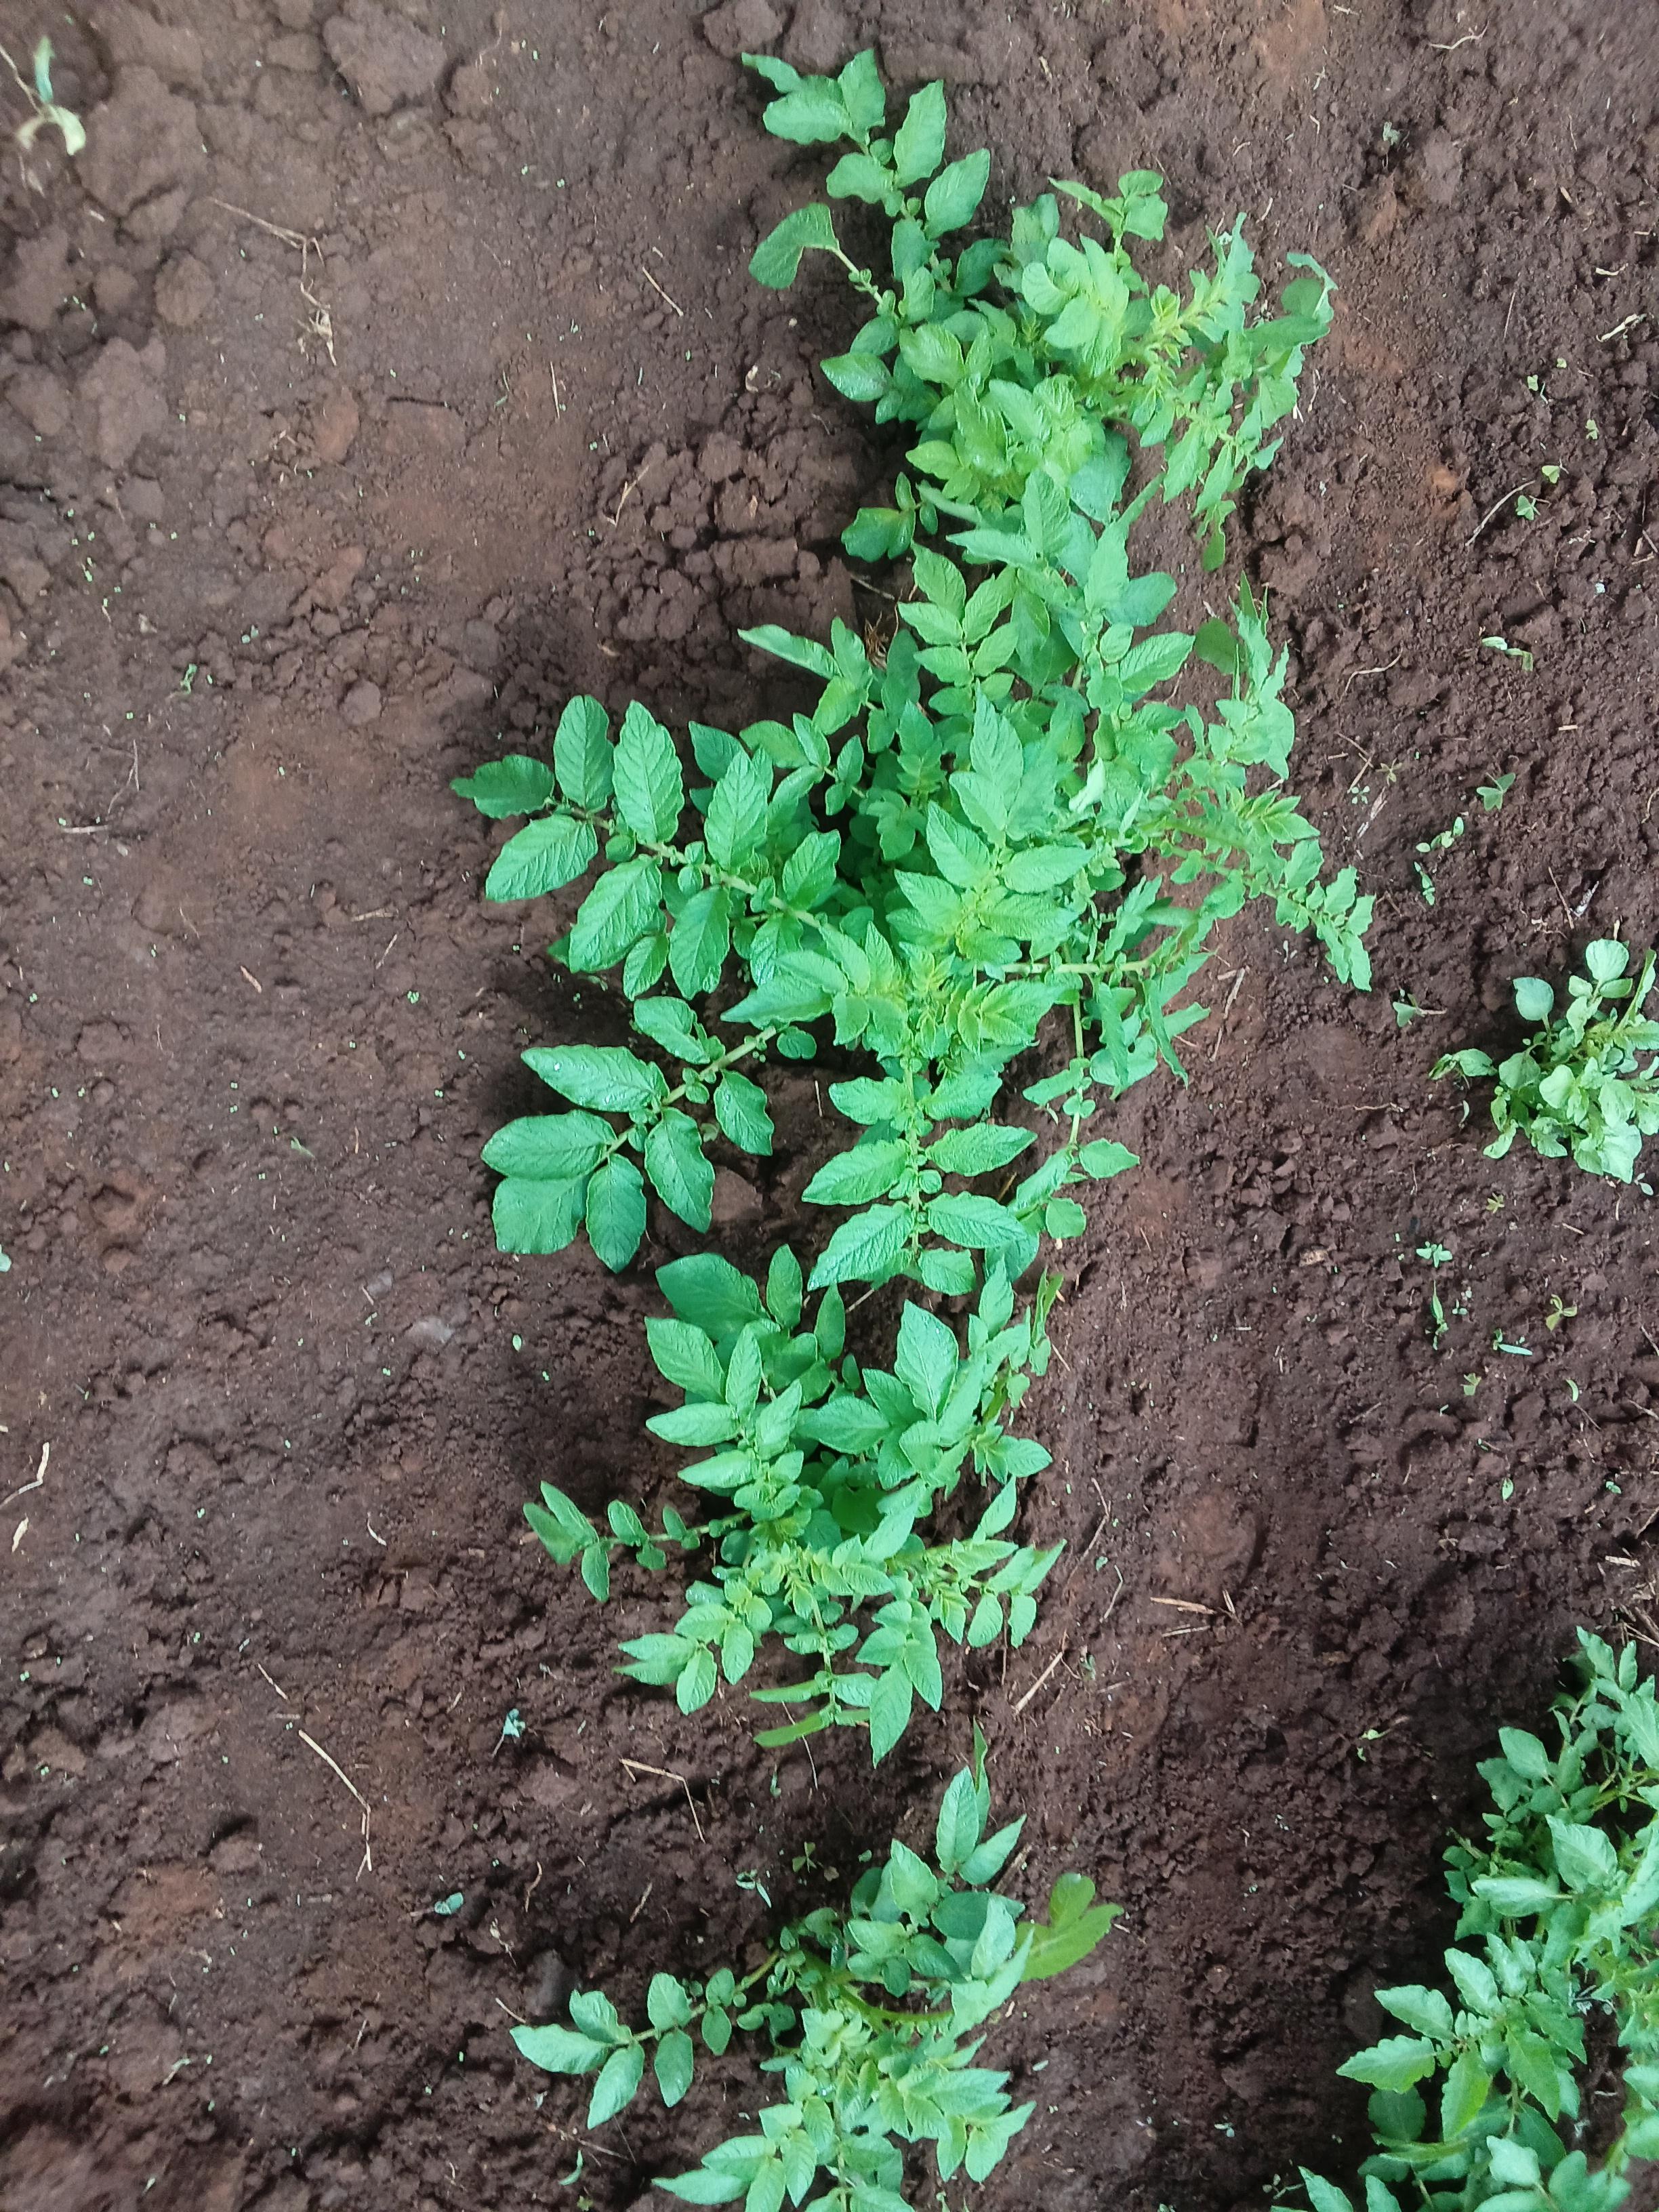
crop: potato
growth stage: vegetative
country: Kenya
